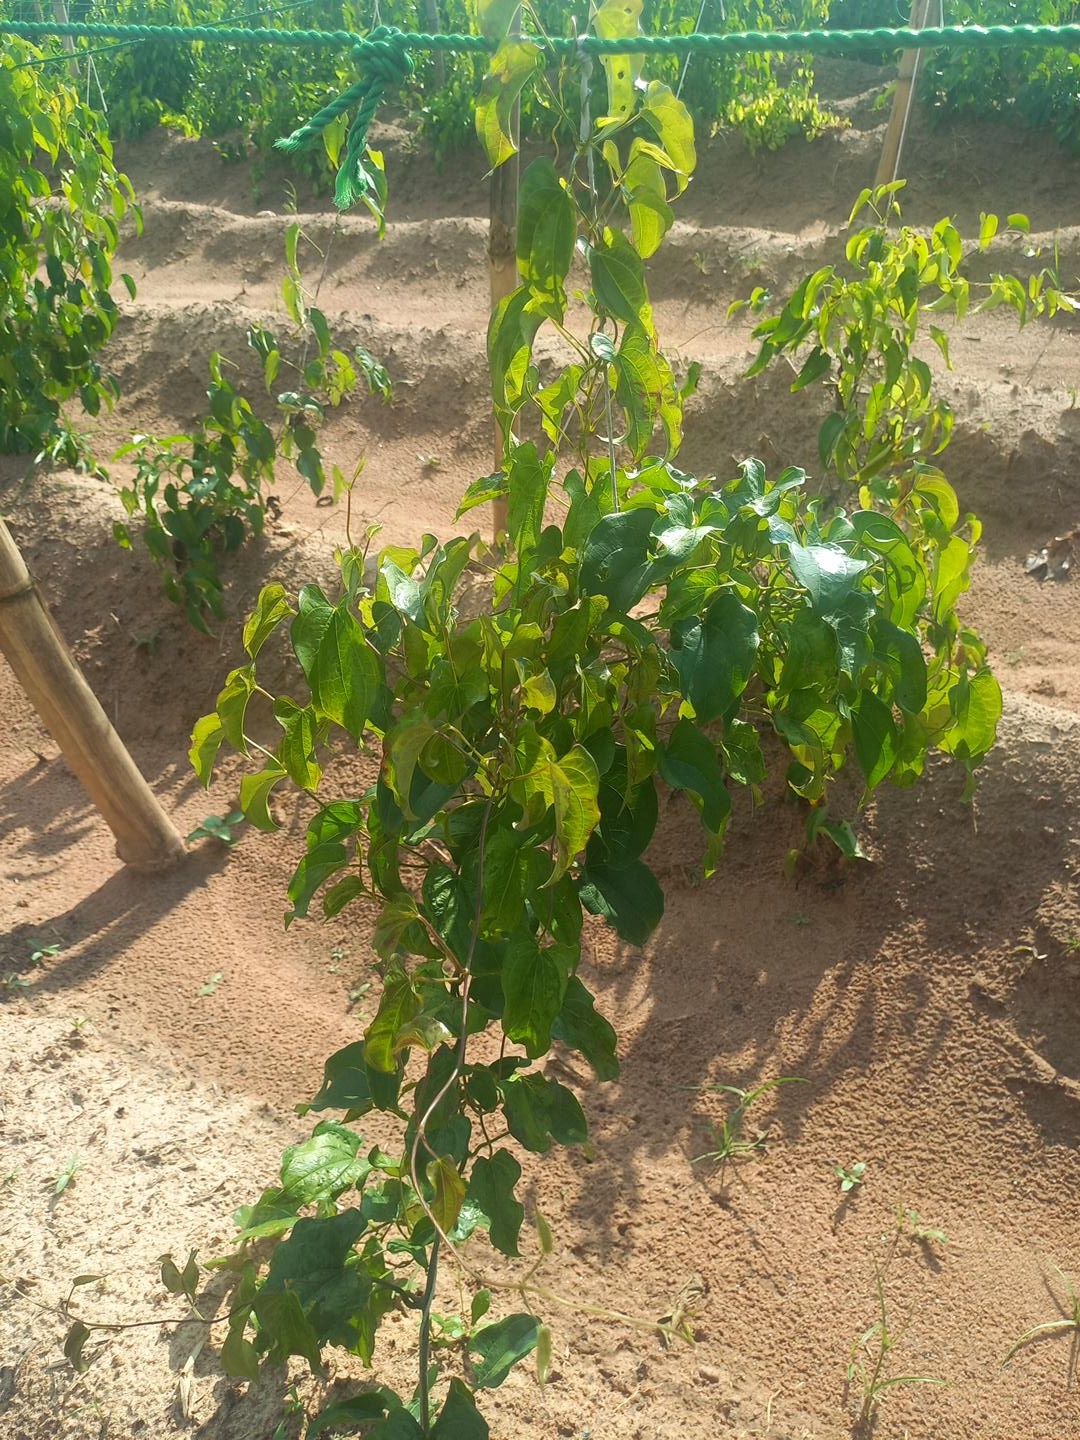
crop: yam
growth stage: vegetative
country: Nigeria
